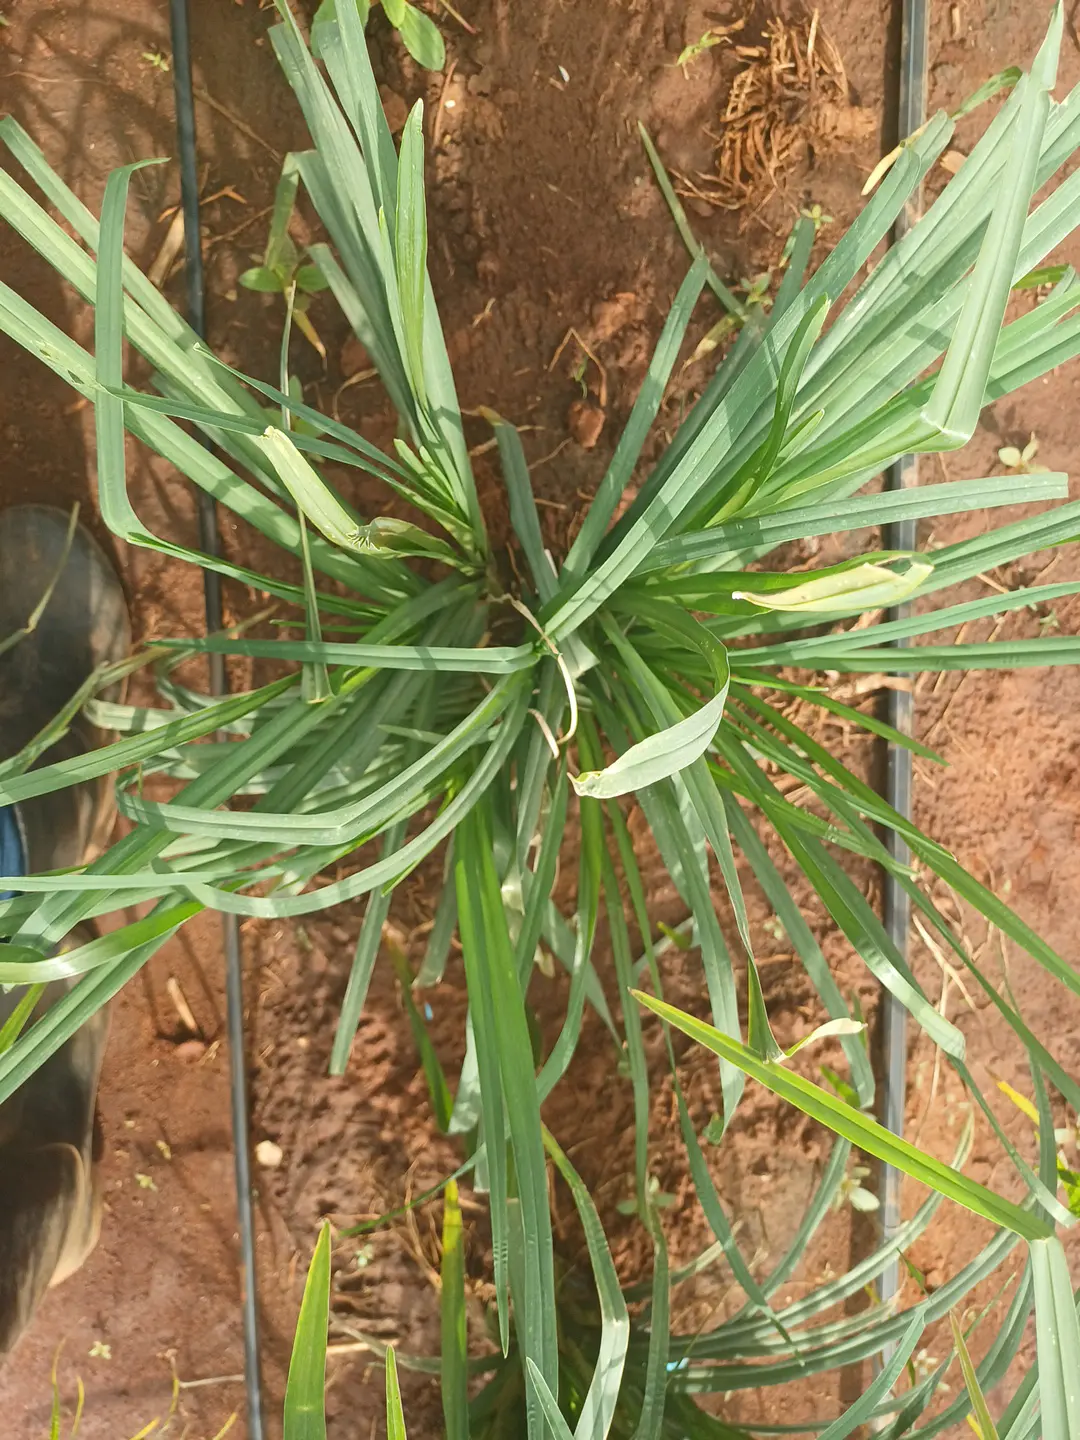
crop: finger millet
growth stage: flowering
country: Kenya
